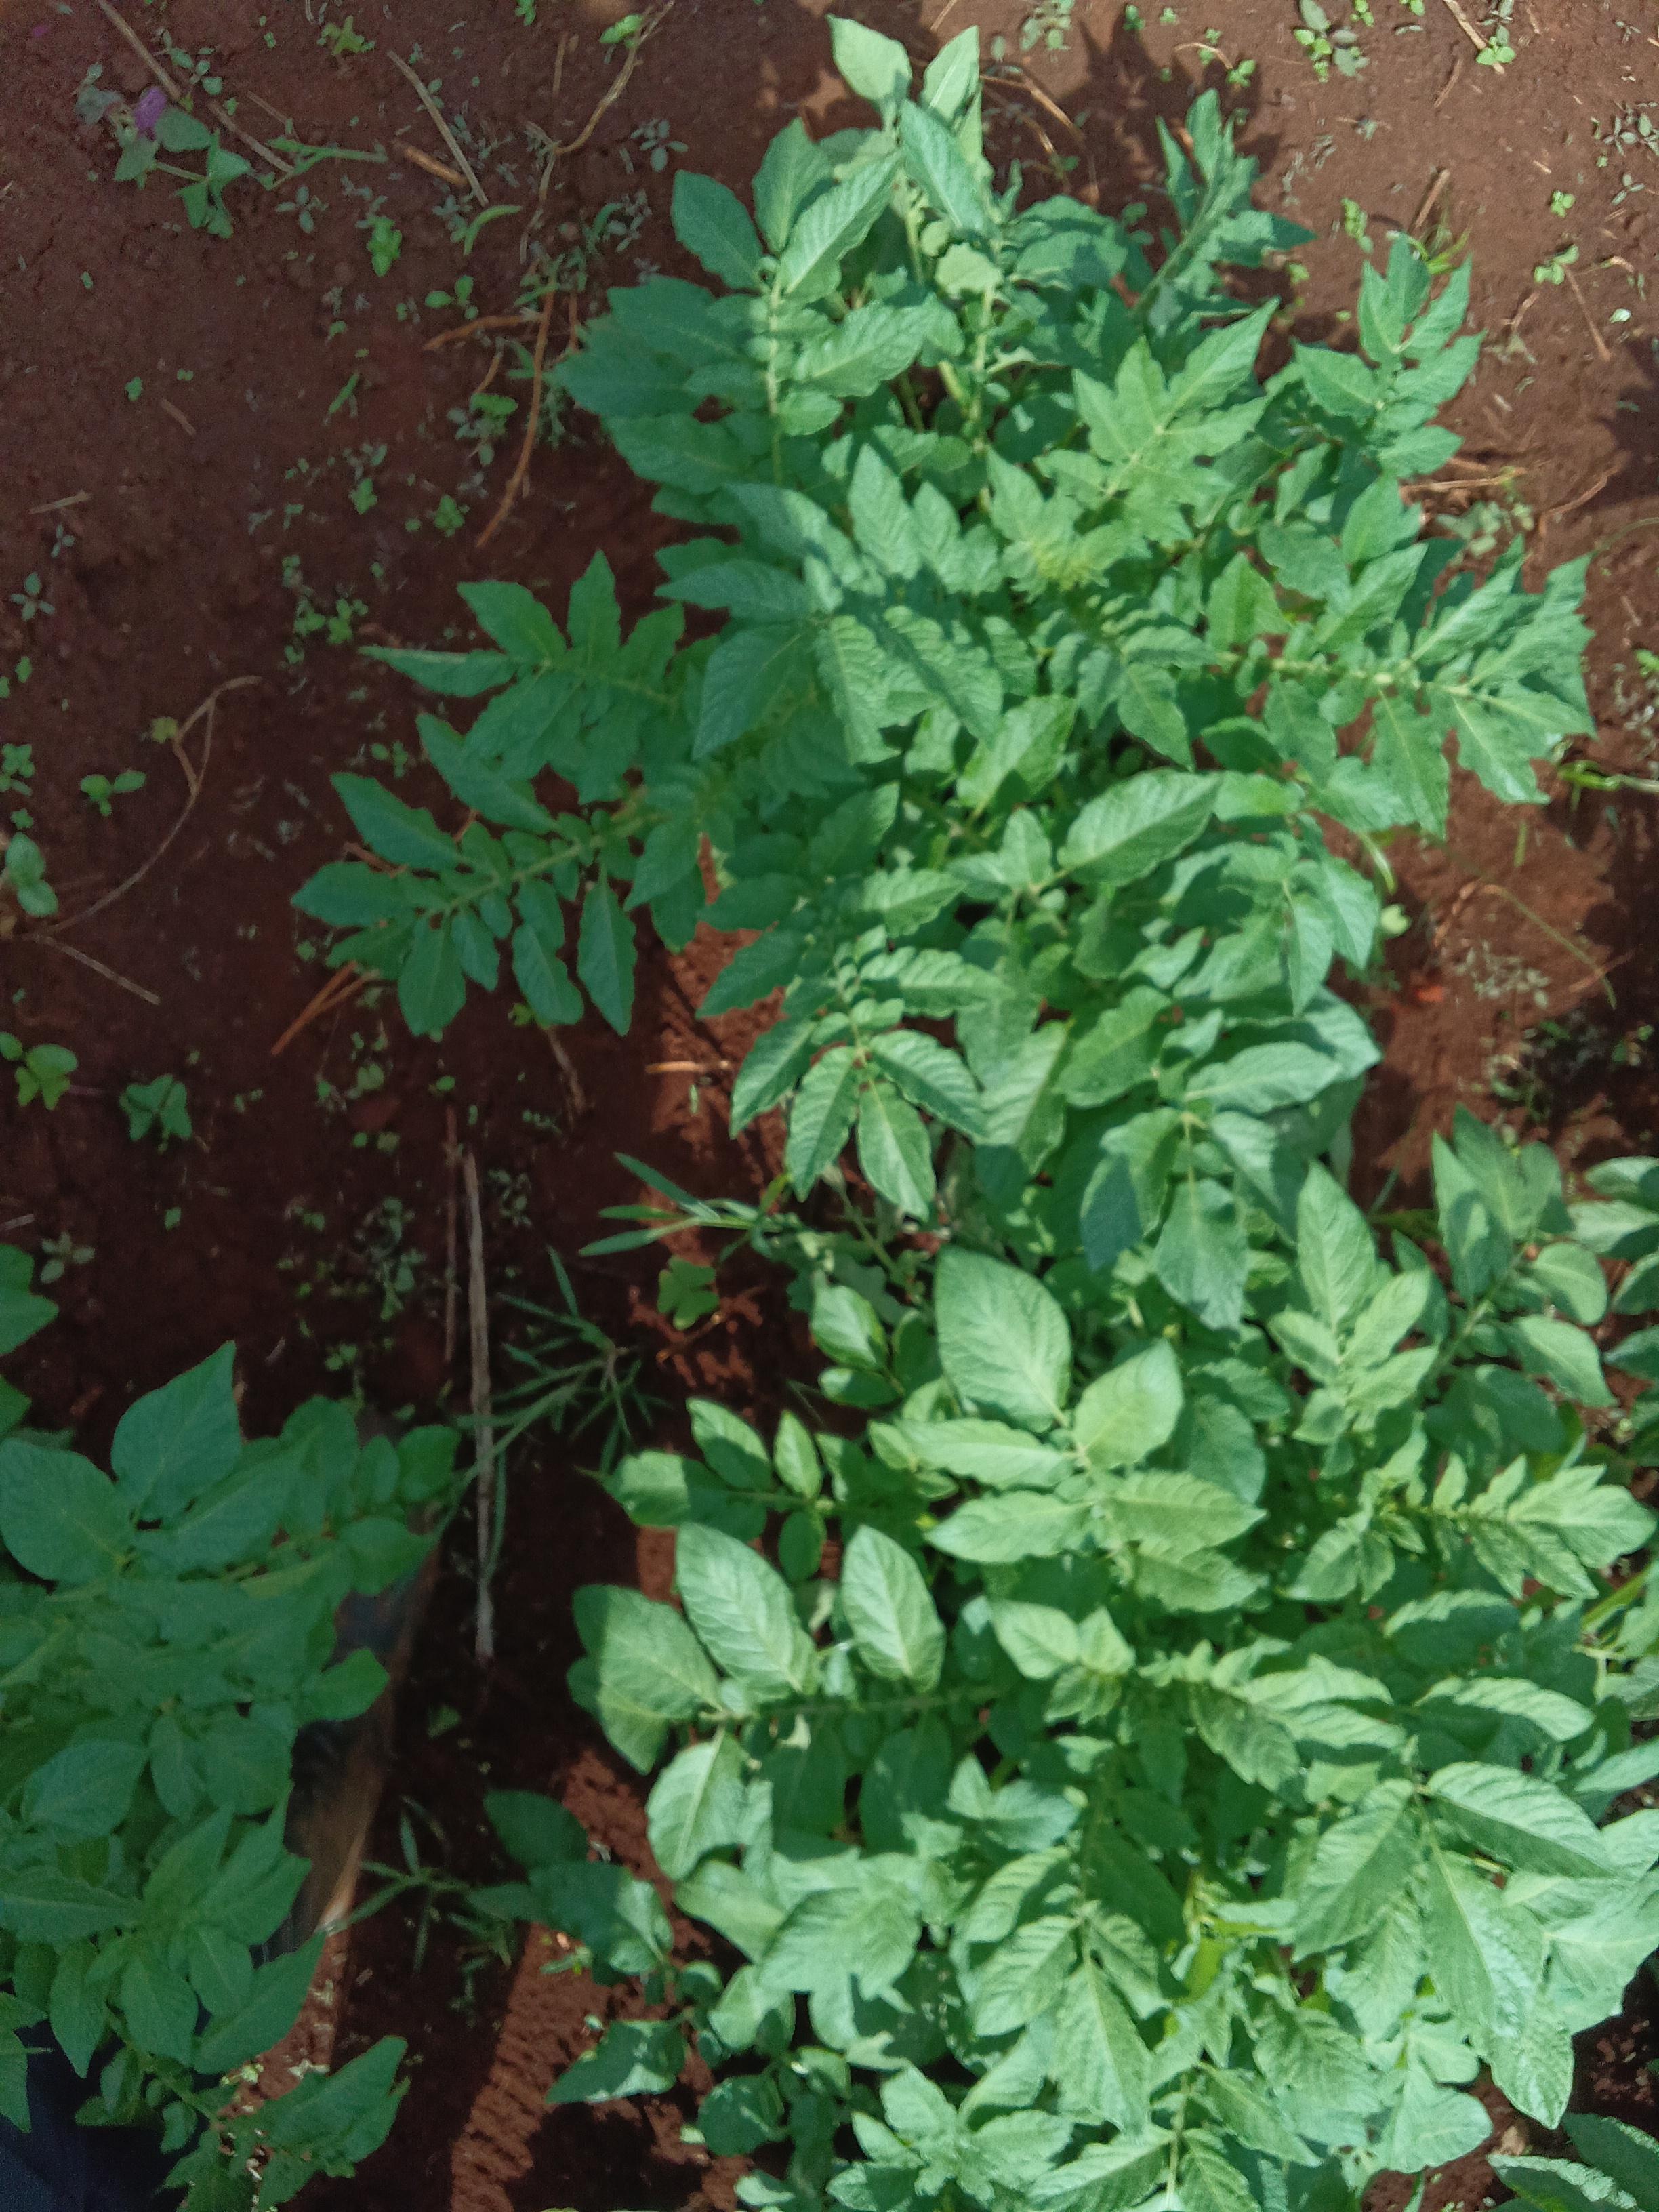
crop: potato
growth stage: vegetative
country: Kenya
